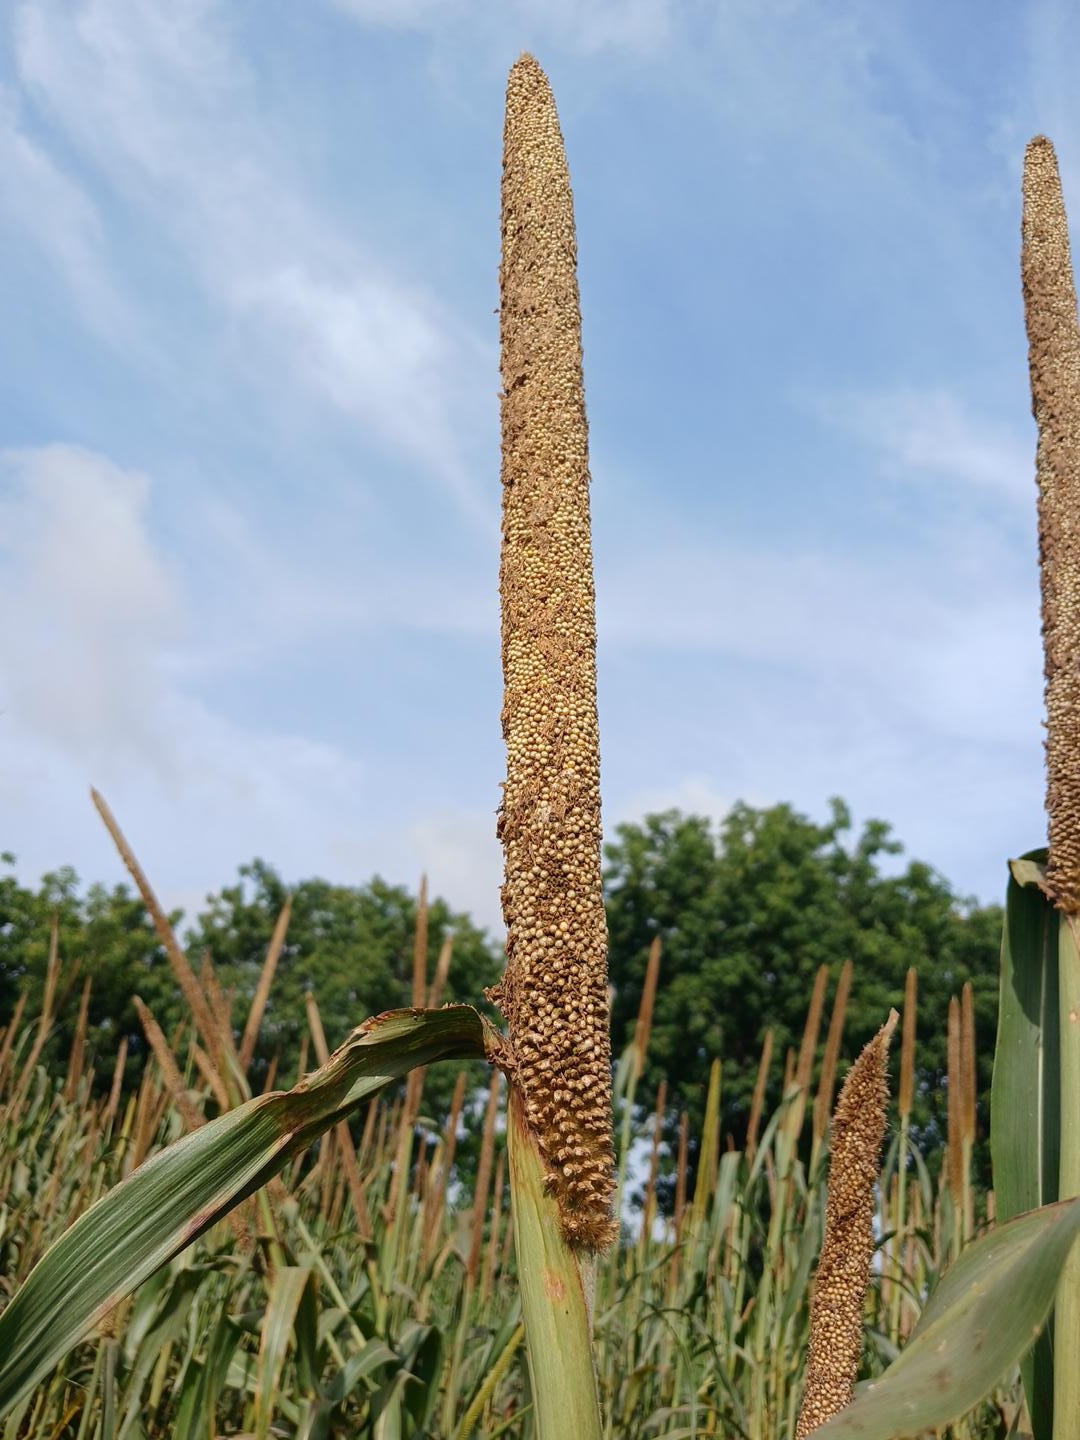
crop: pearl millet
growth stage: maturity
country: Senegal
